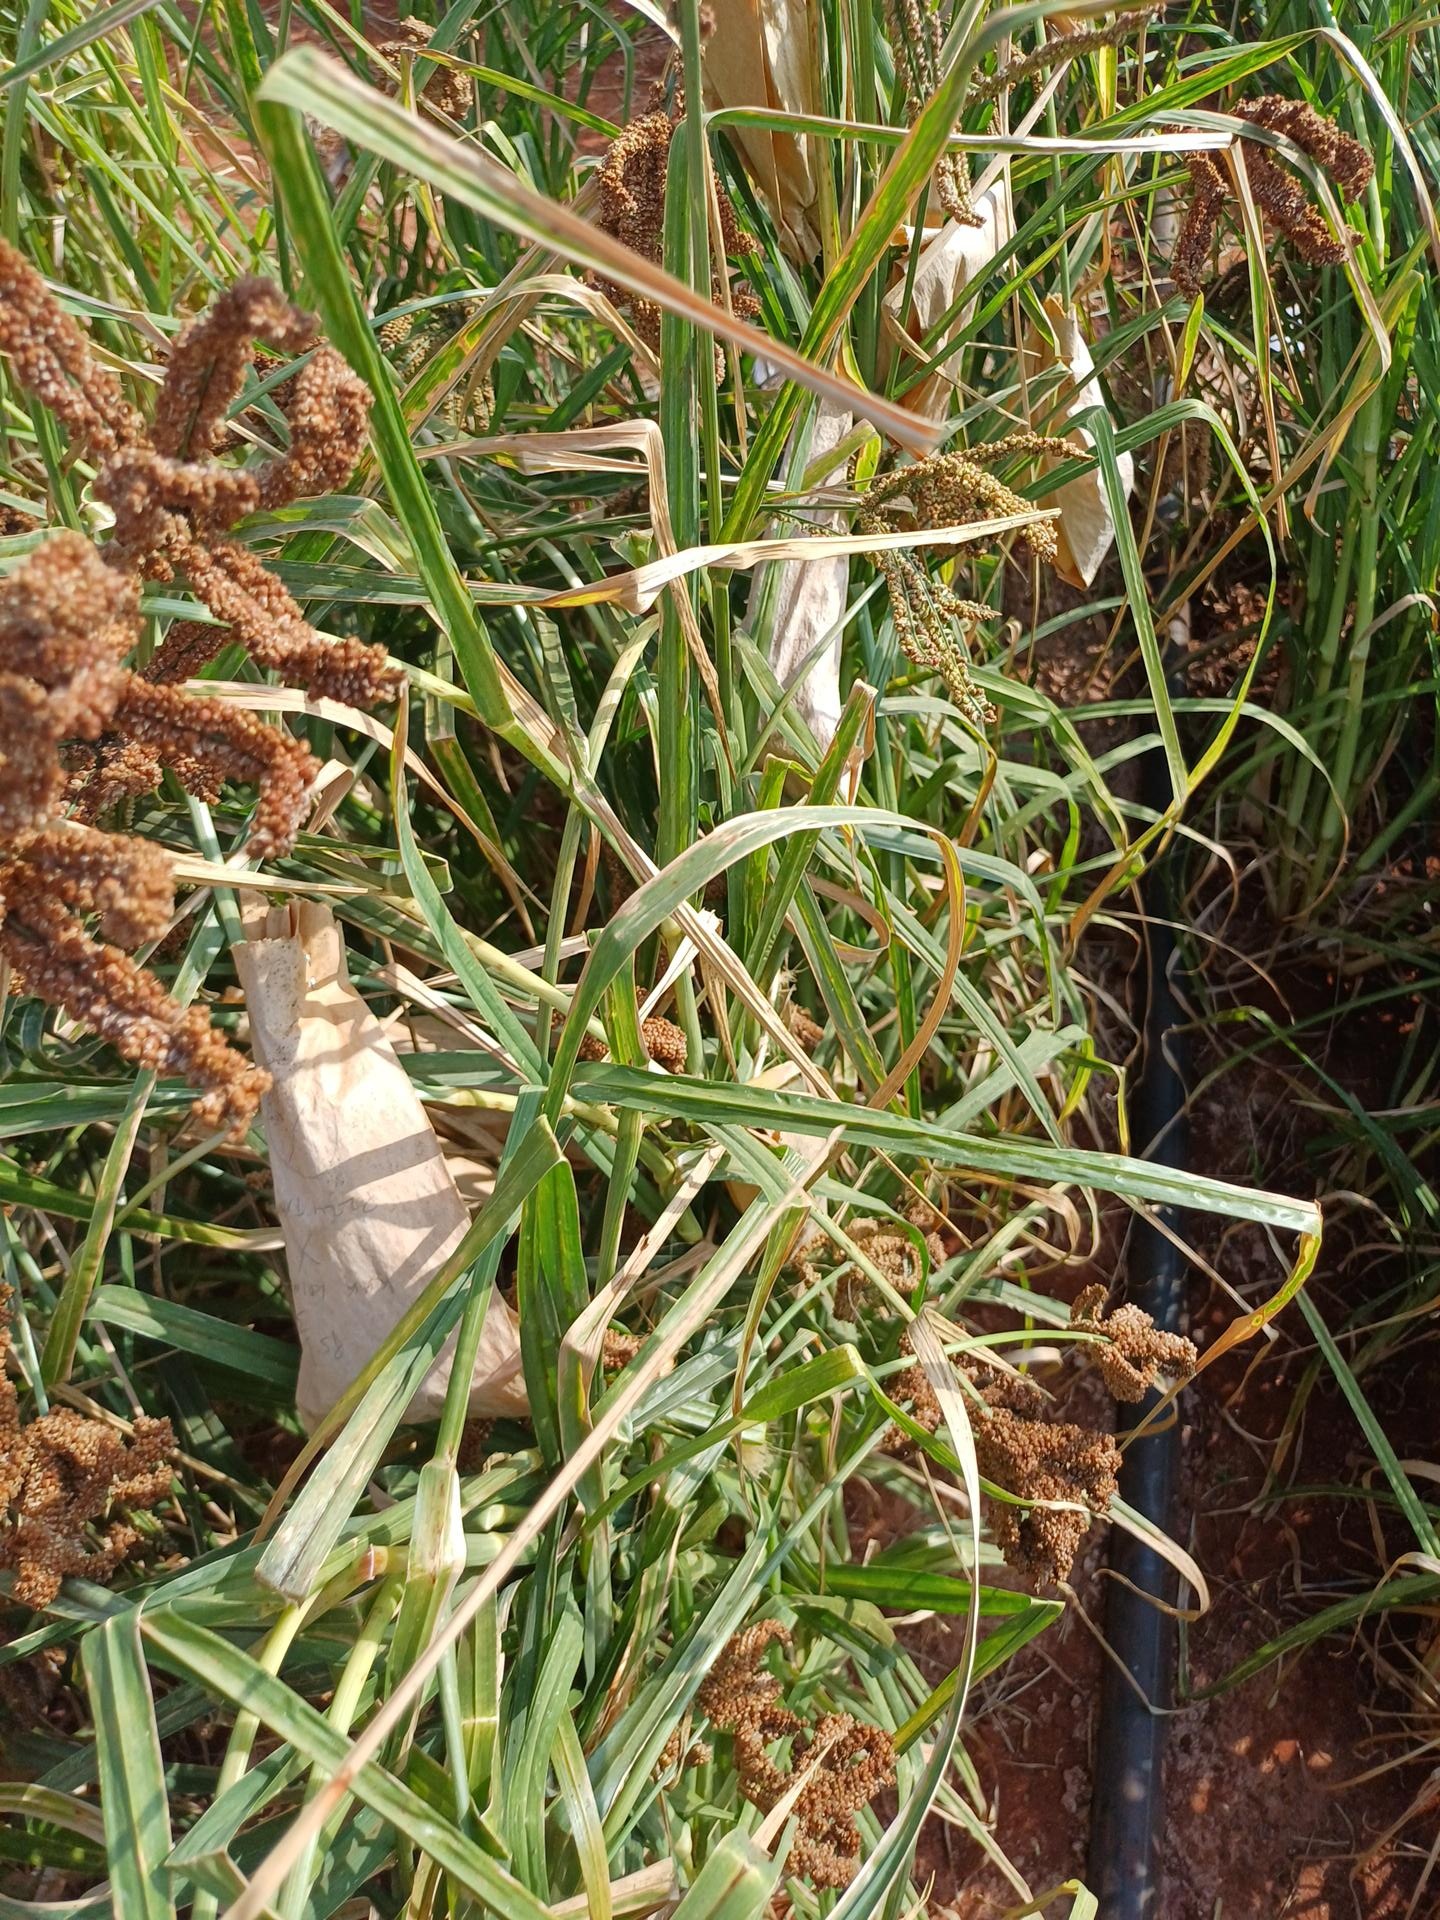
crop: finger millet
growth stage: maturity
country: Kenya
